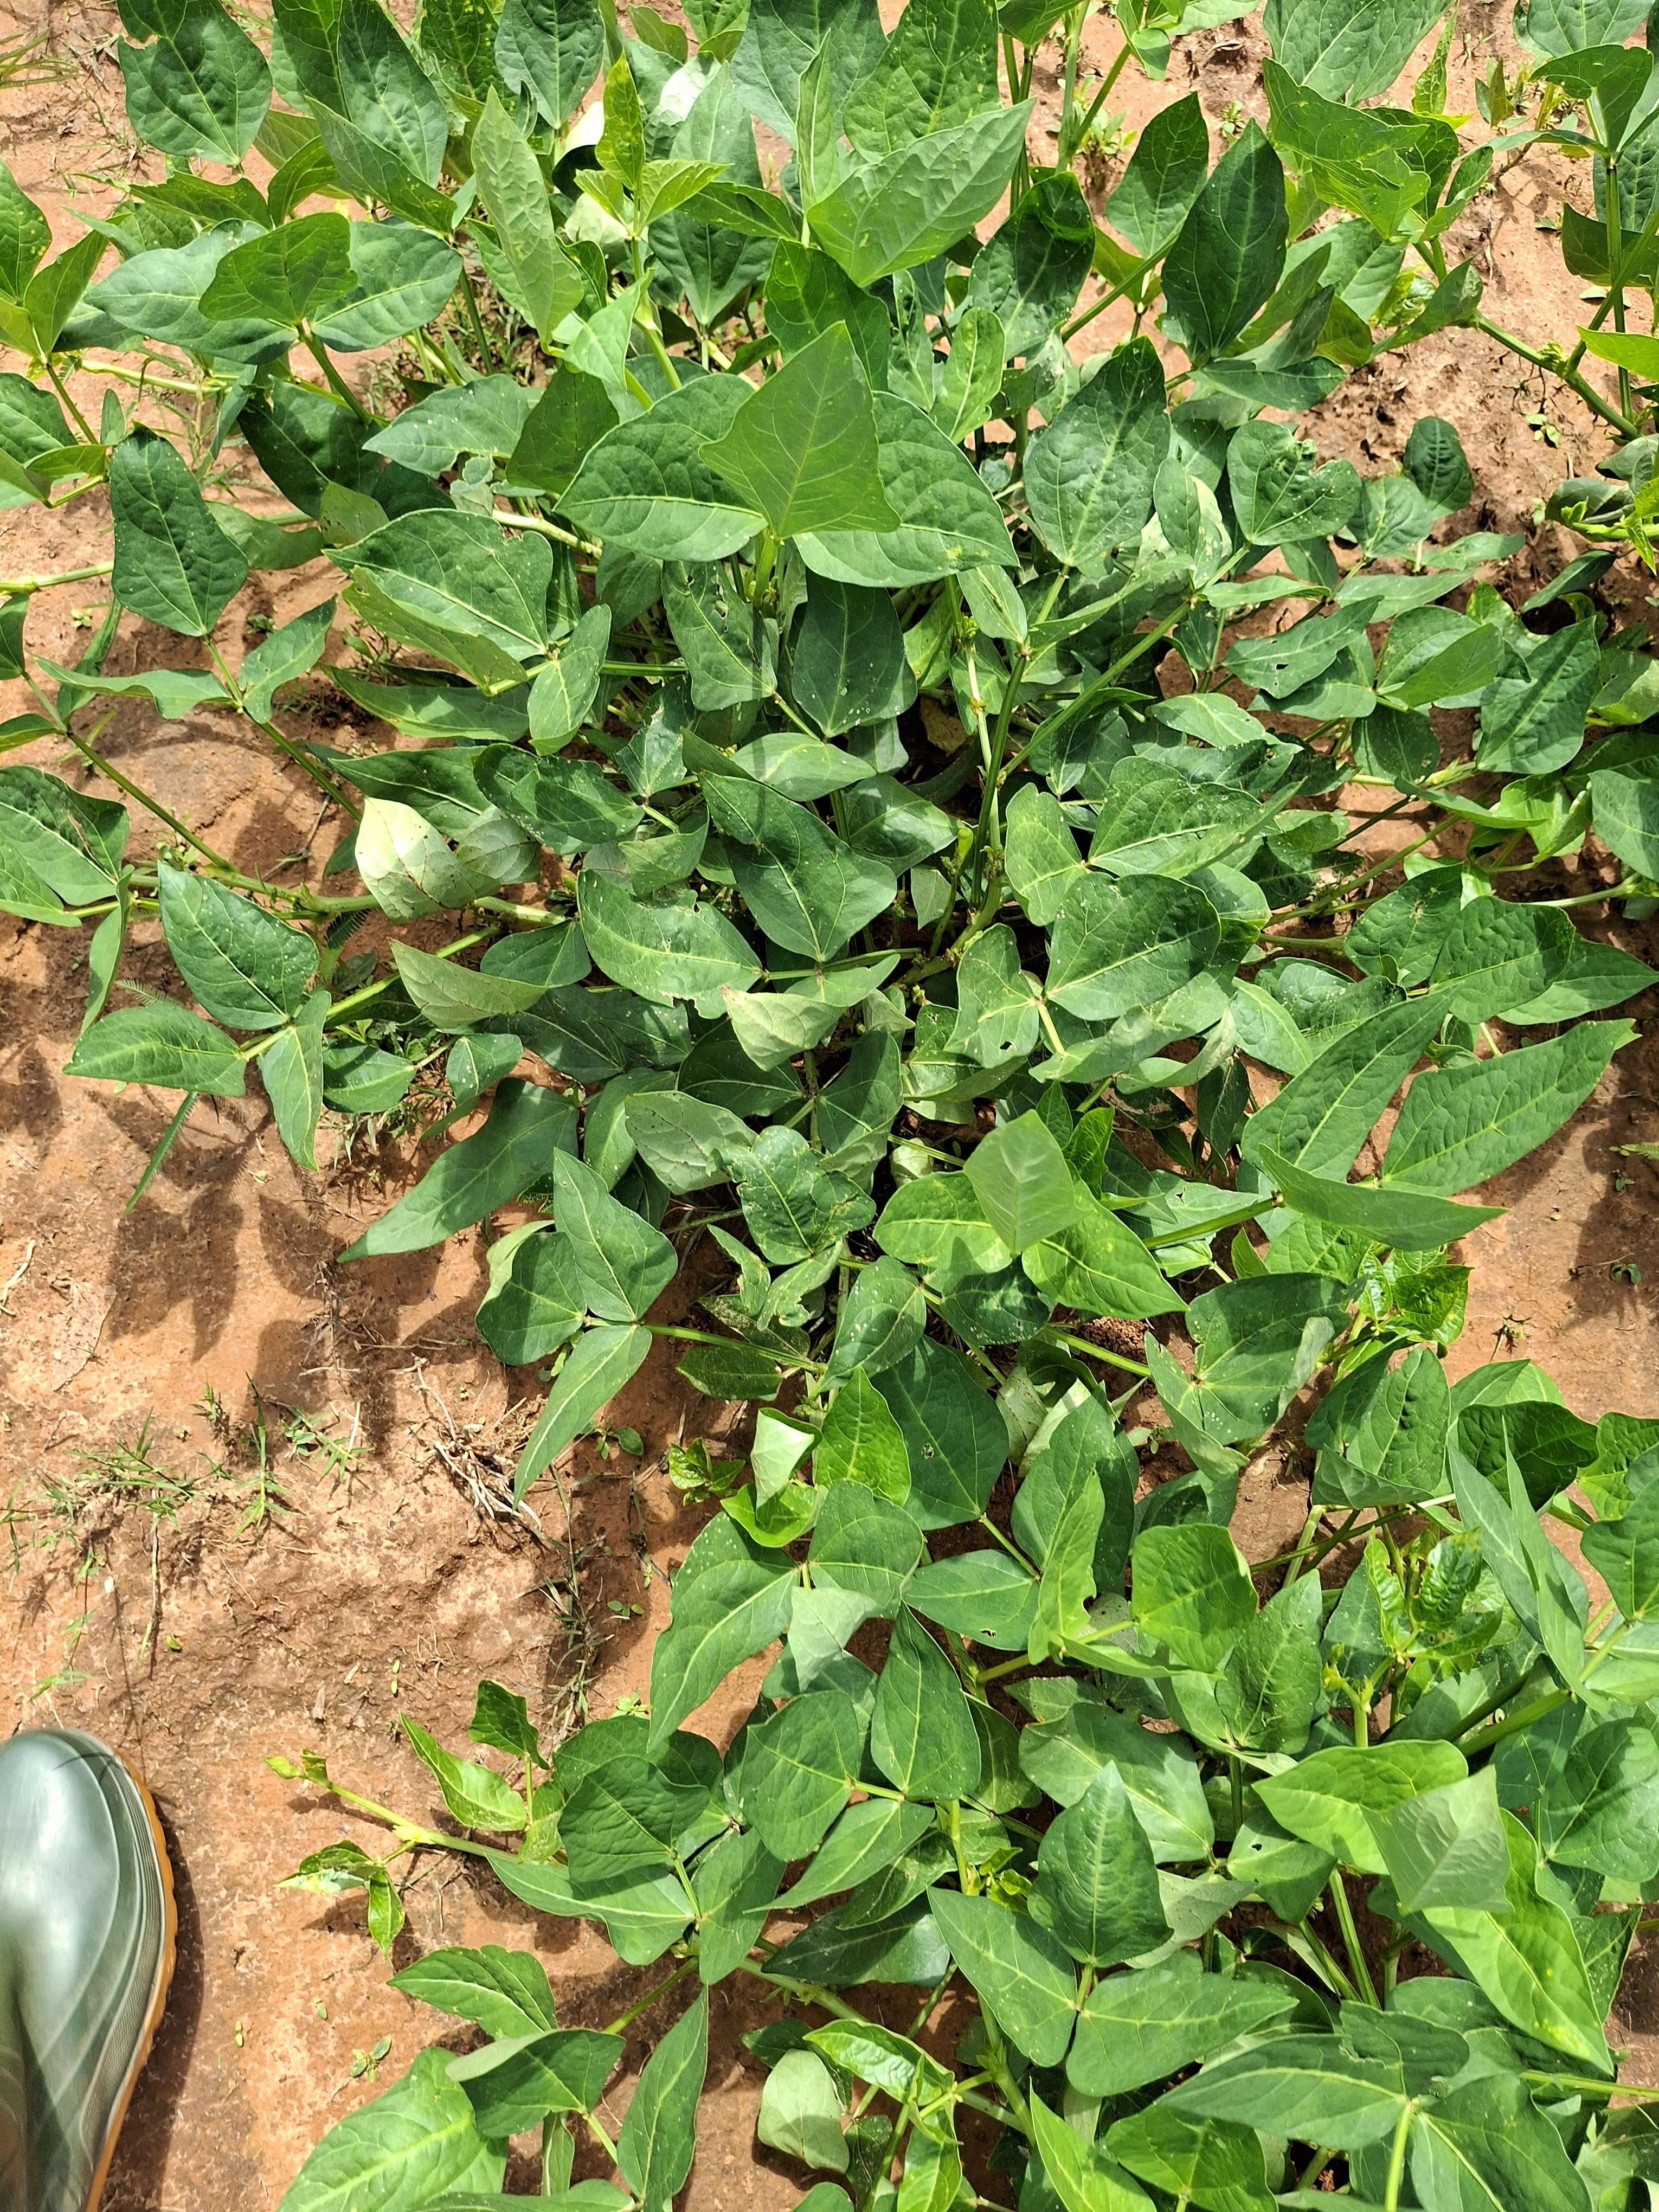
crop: cowpea
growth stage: flowering
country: Nigeria
